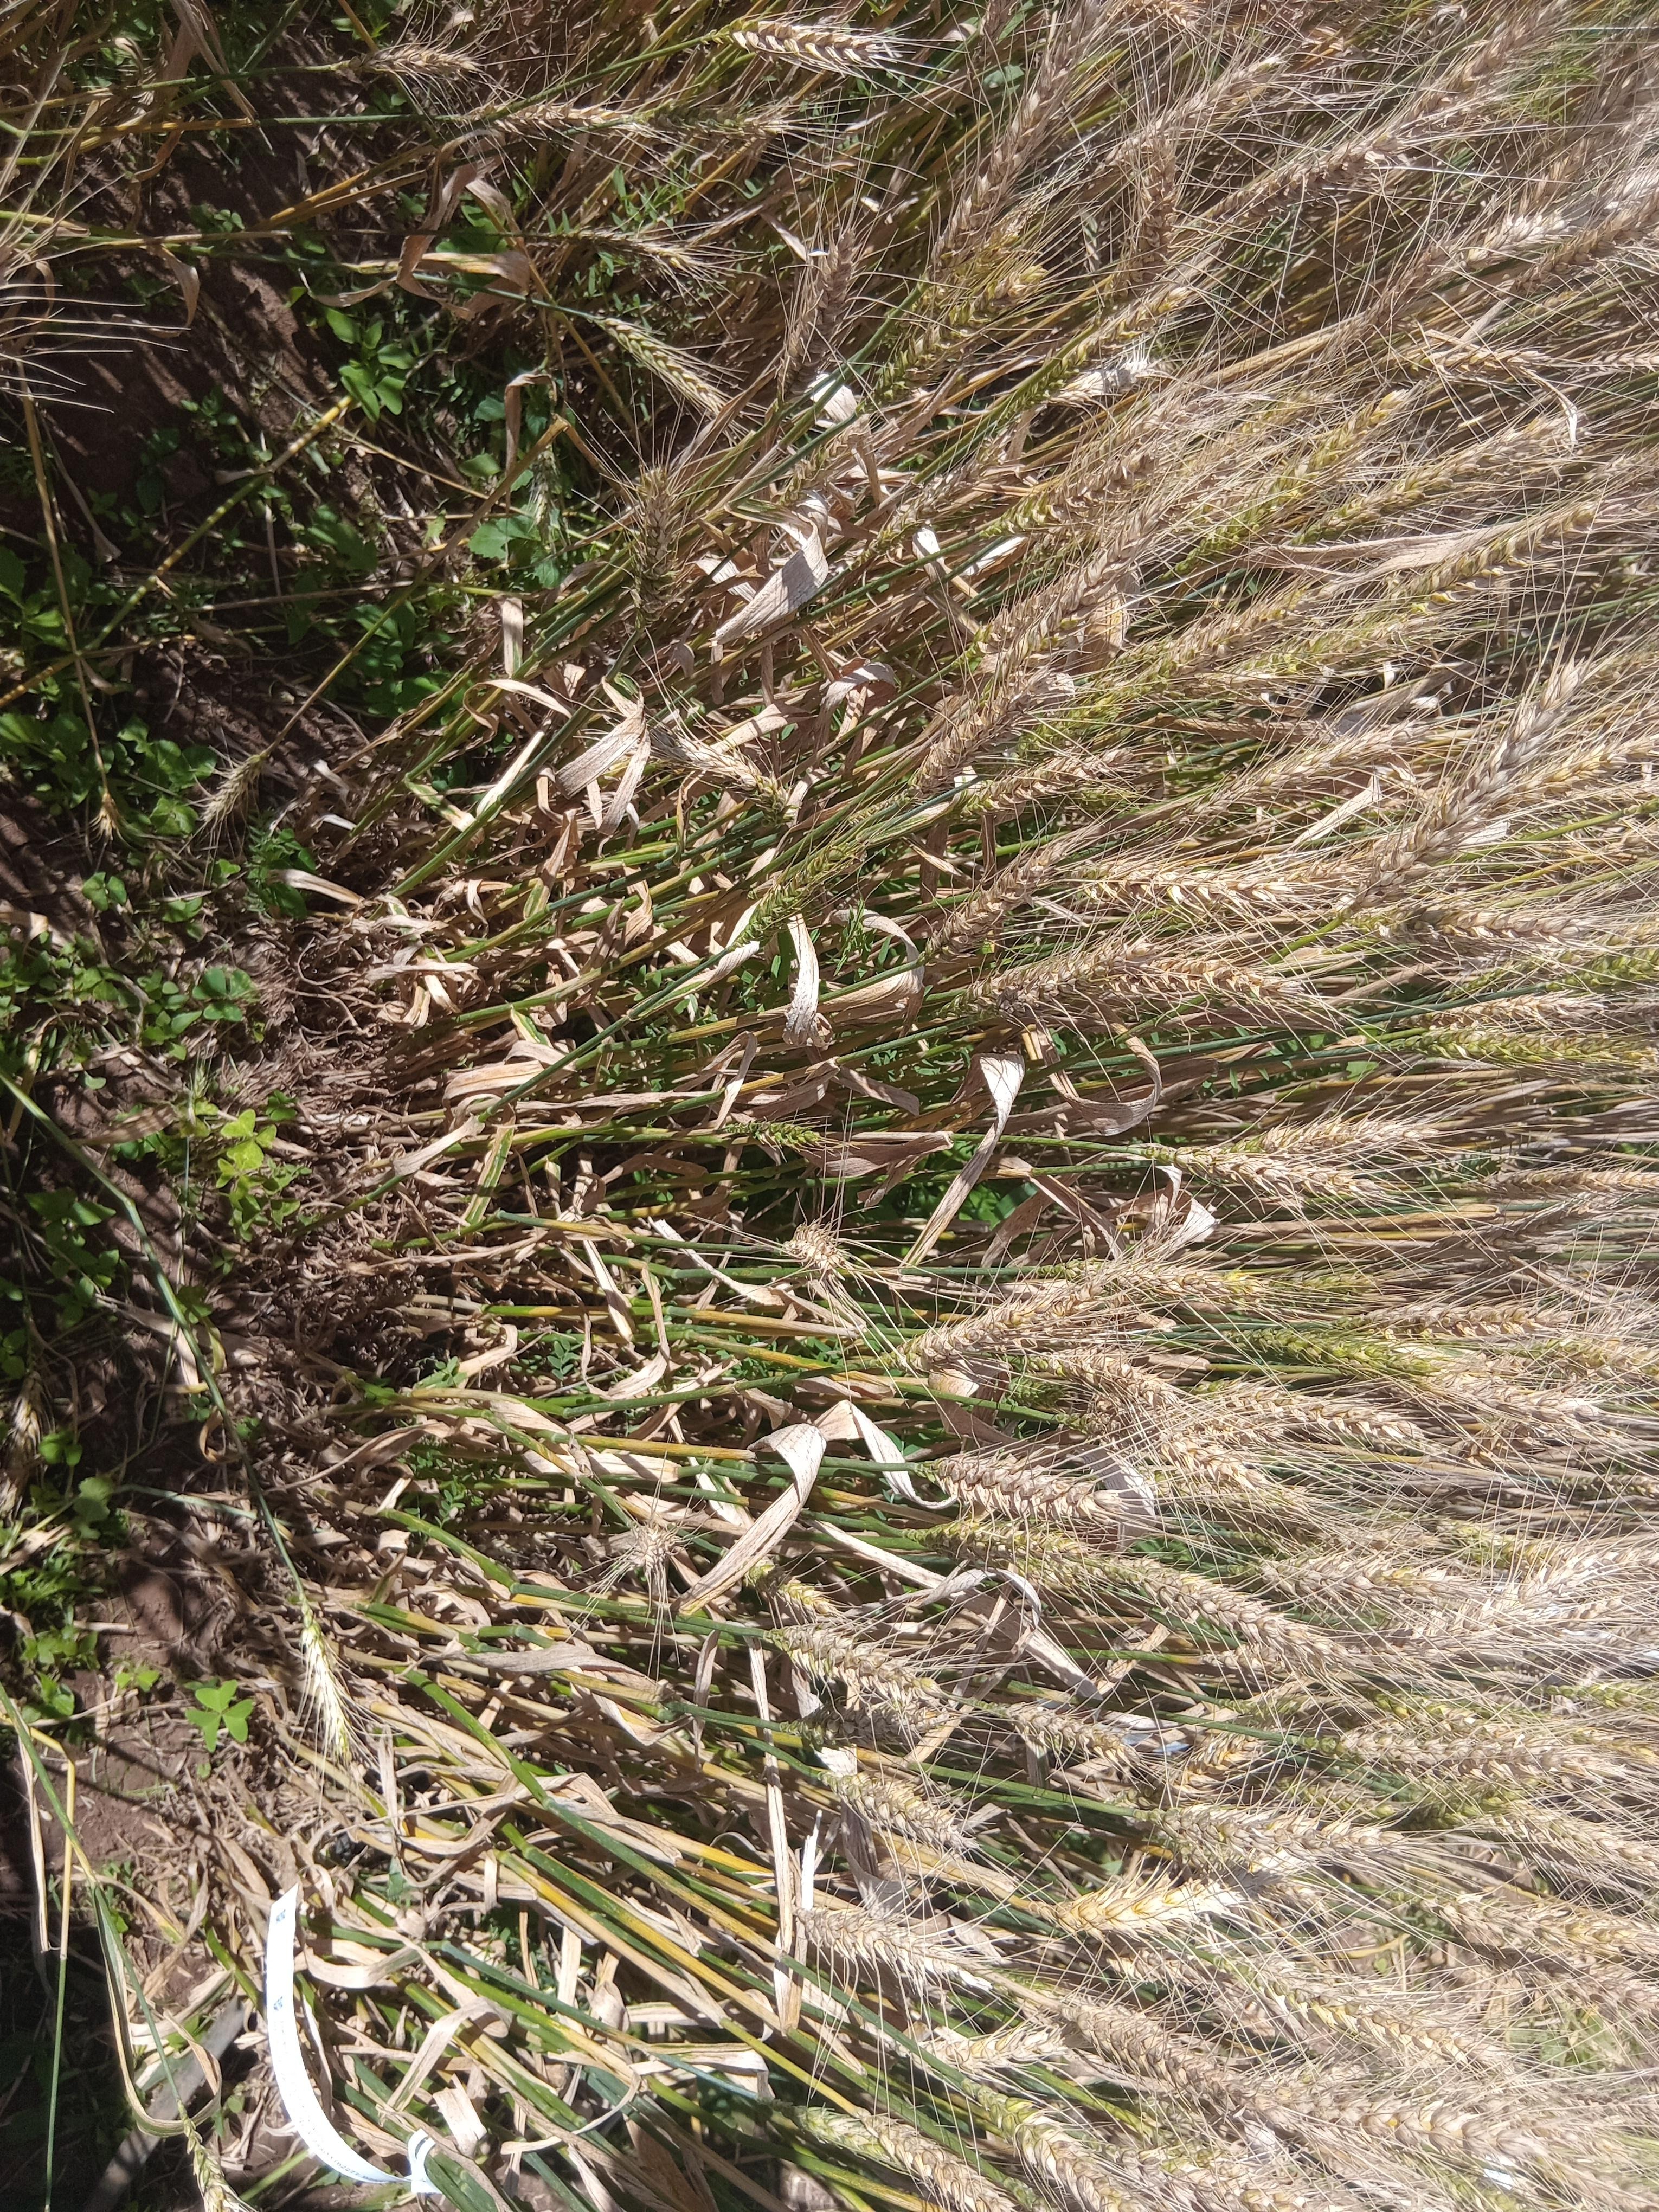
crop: wheat
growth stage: maturity
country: Kenya
